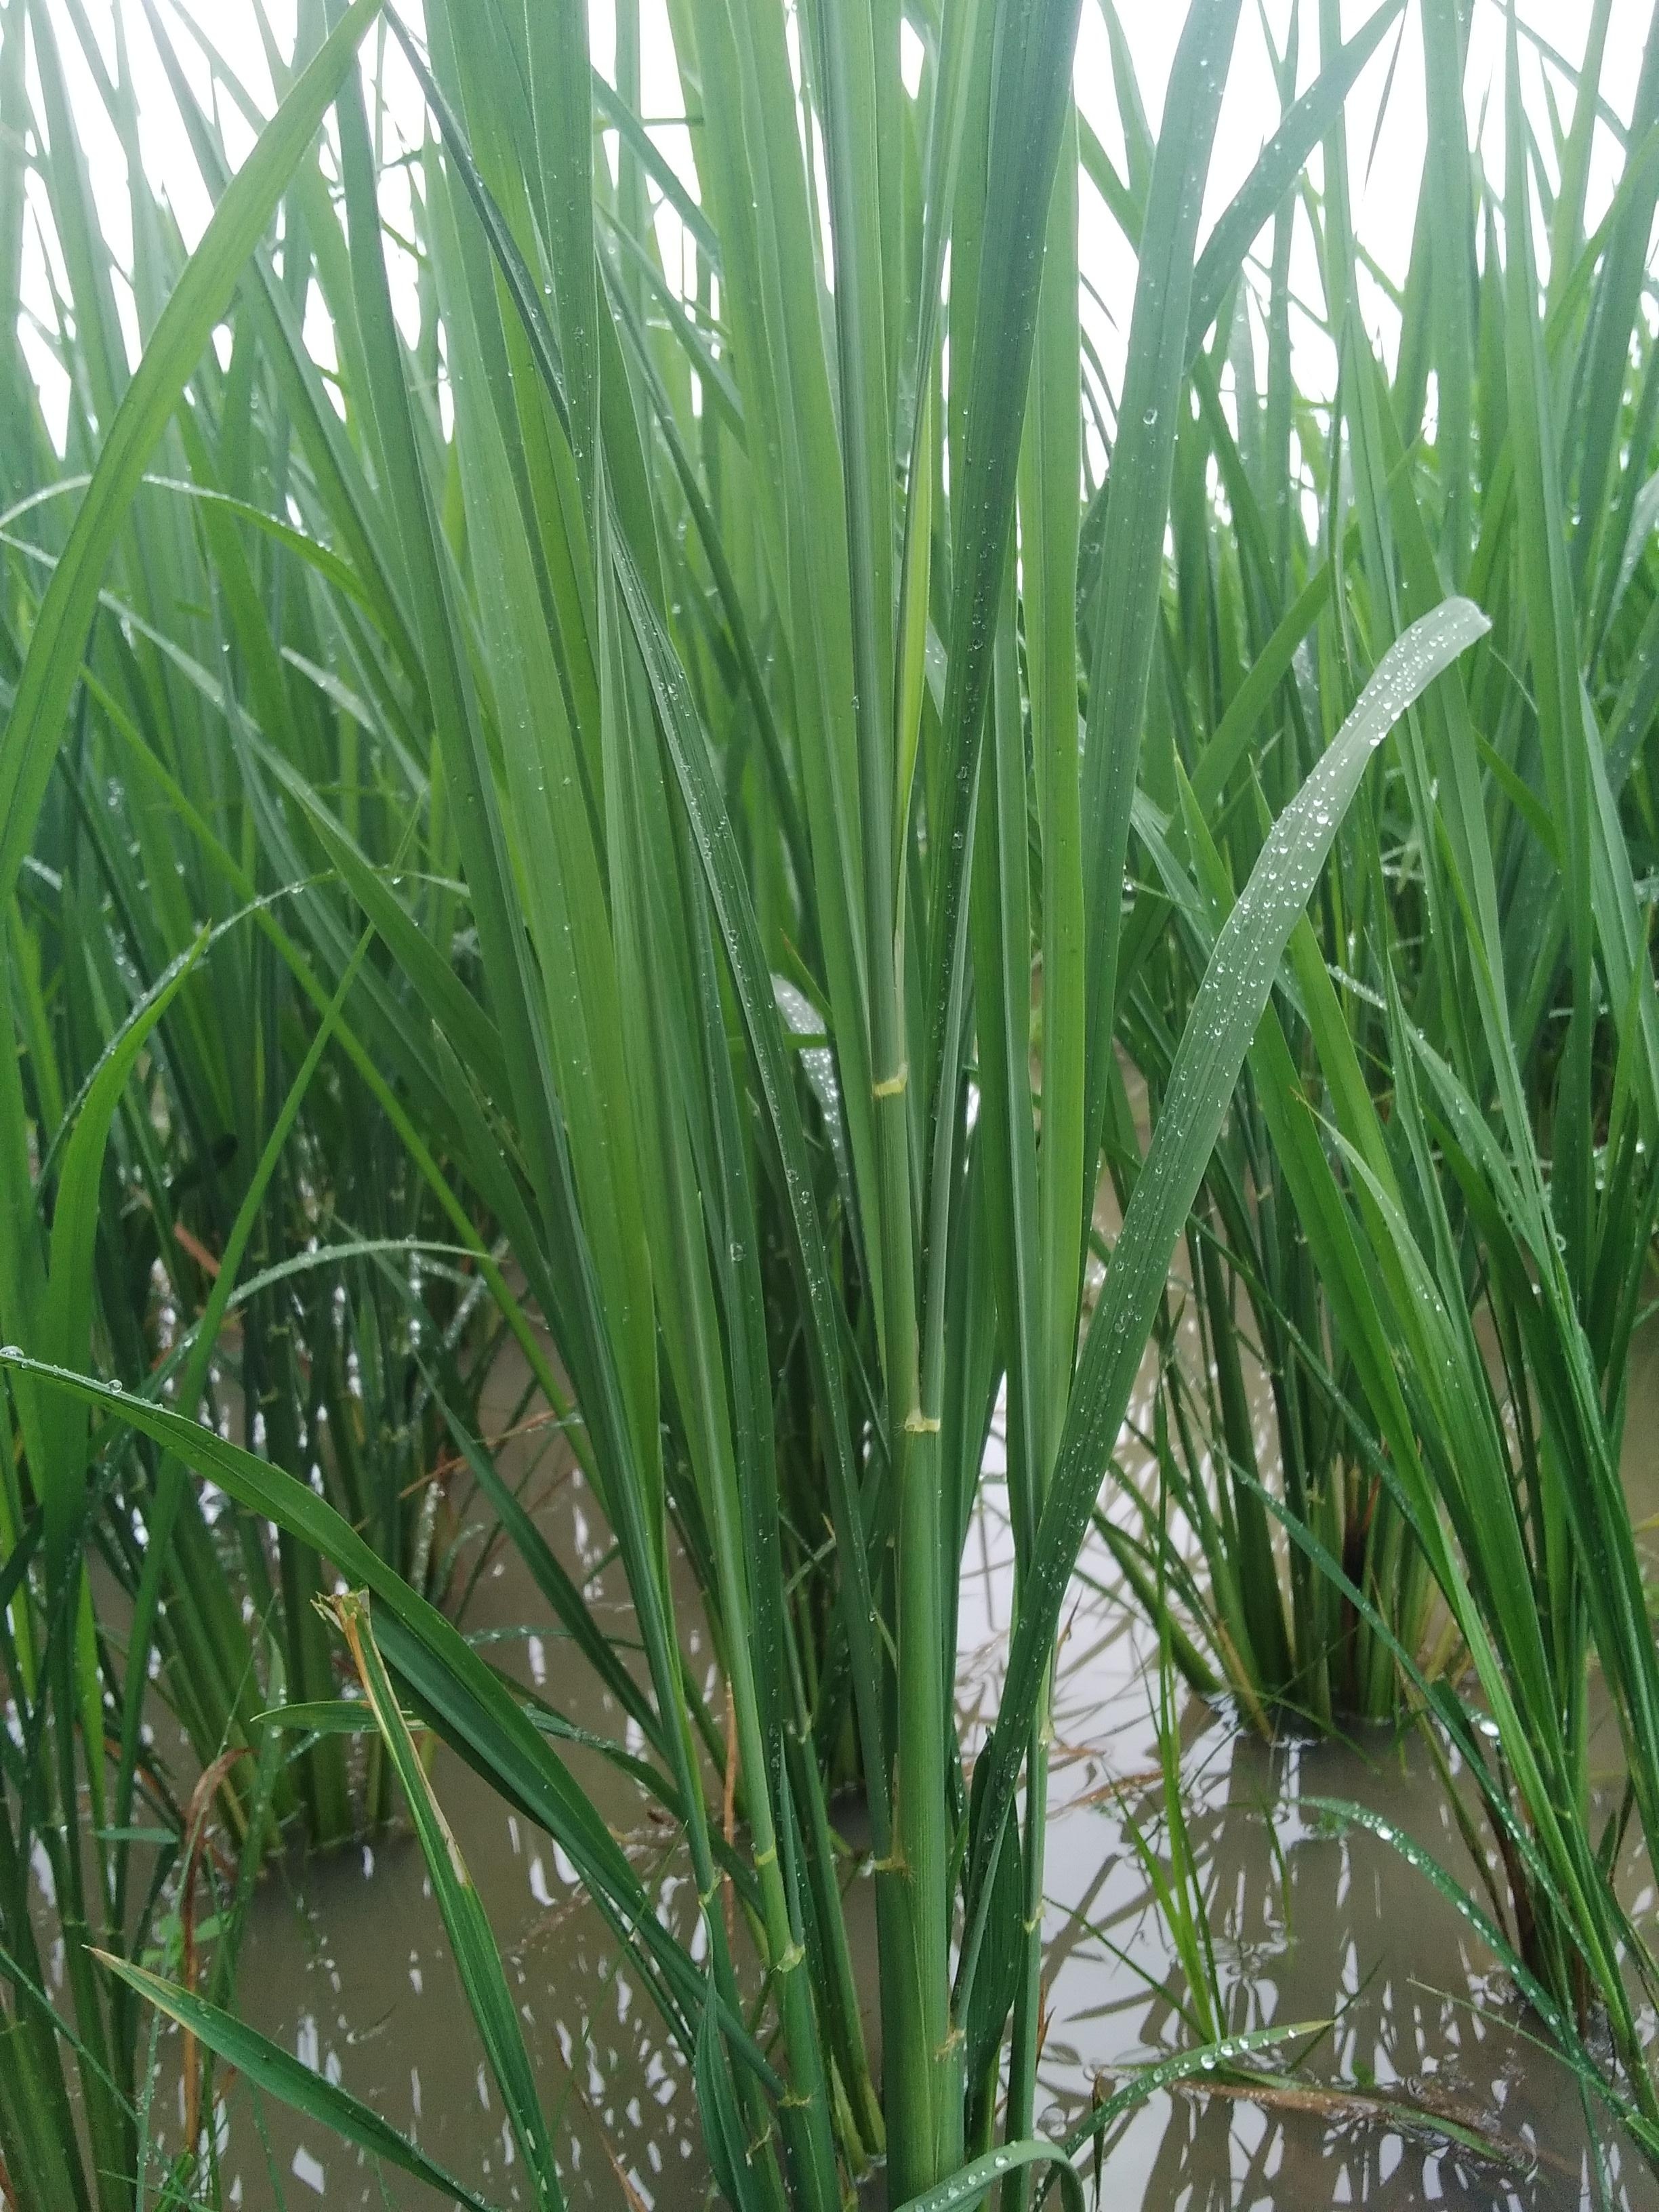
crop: rice
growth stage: vegetative
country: Nigeria
